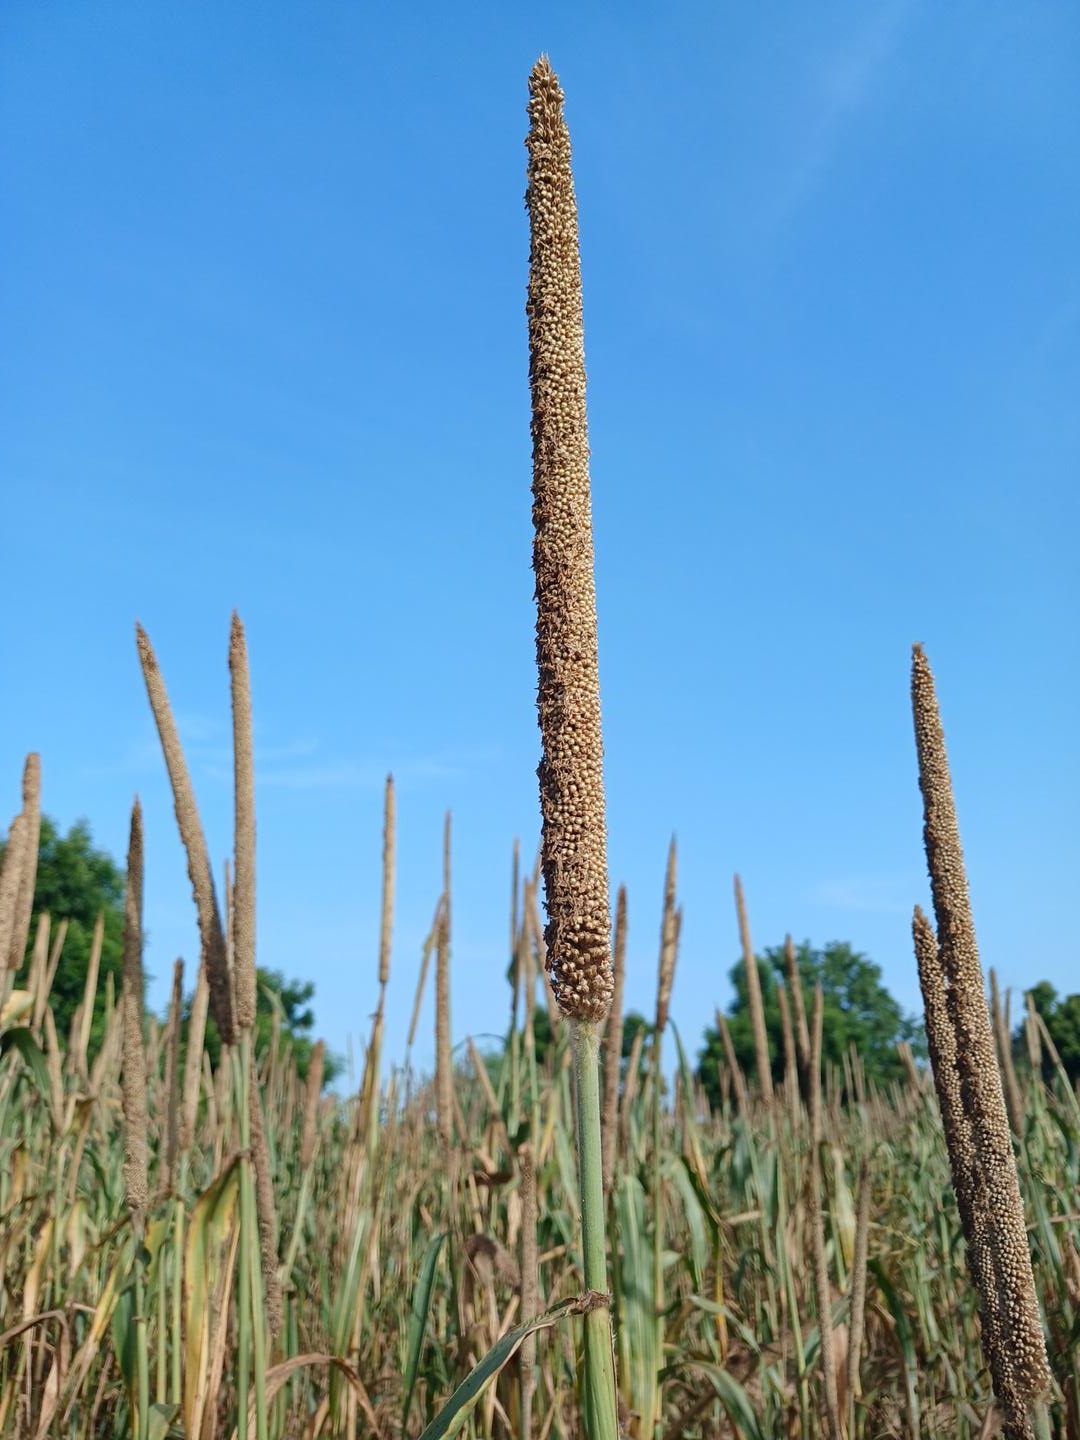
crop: pearl millet
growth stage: maturity
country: Senegal
